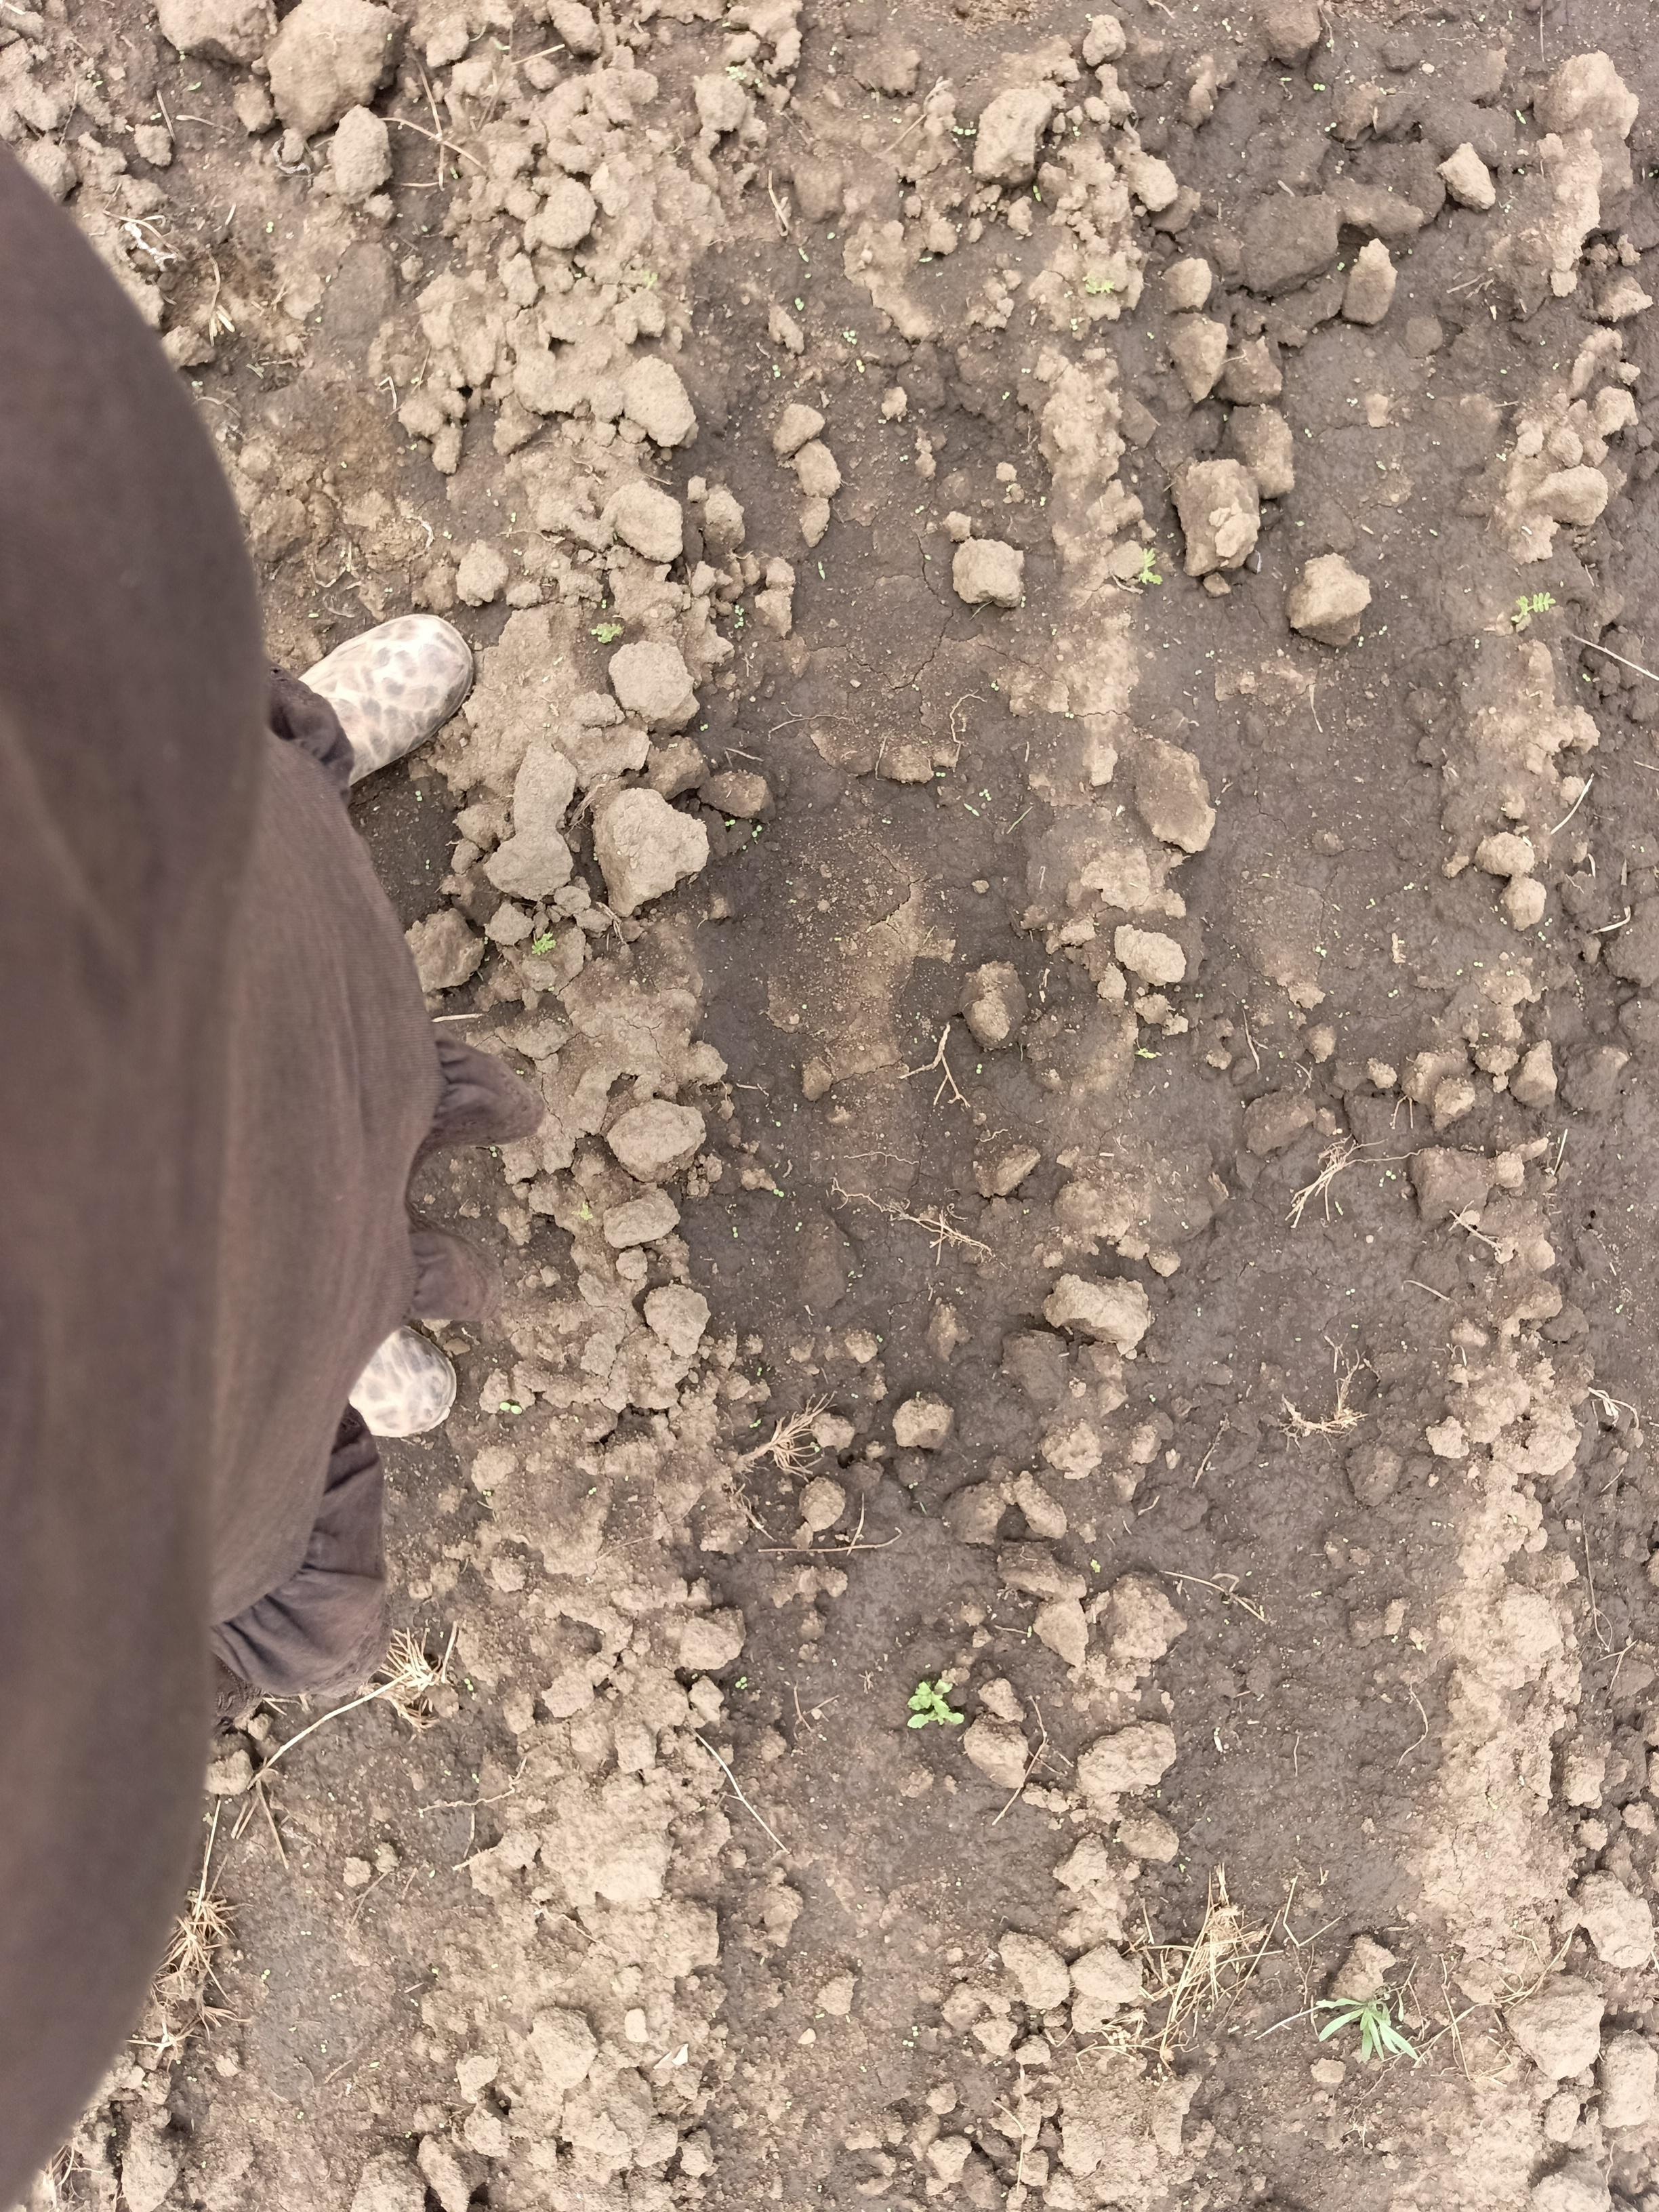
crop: chickpea
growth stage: emergence
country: Tanzania
